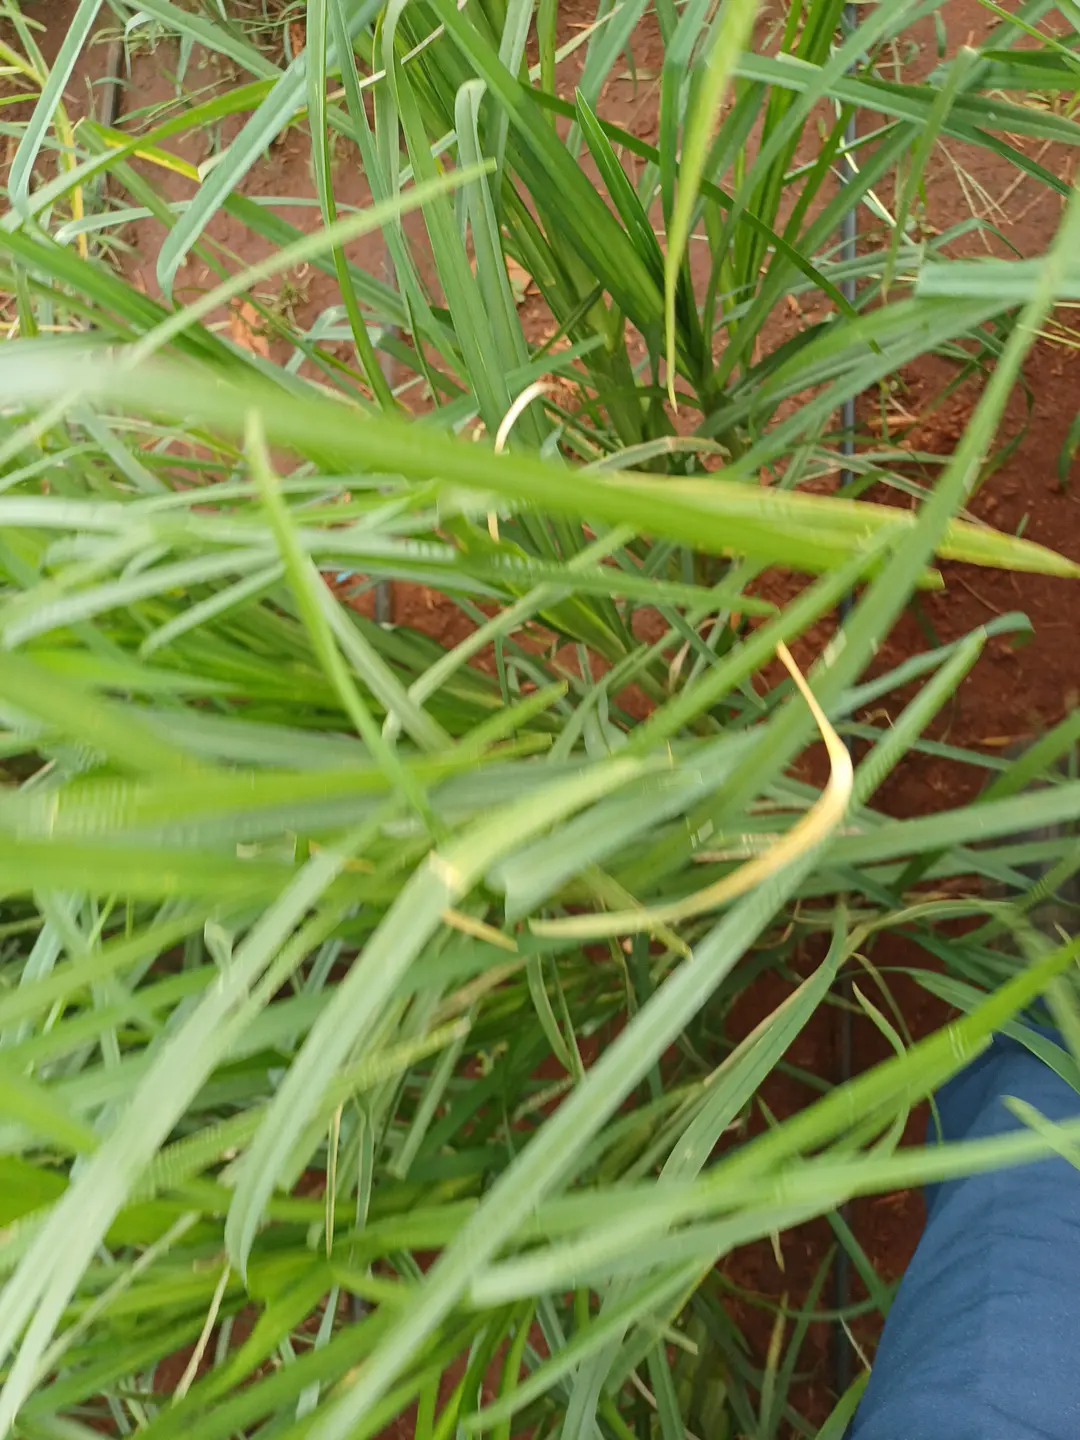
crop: finger millet
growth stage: flowering
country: Kenya
